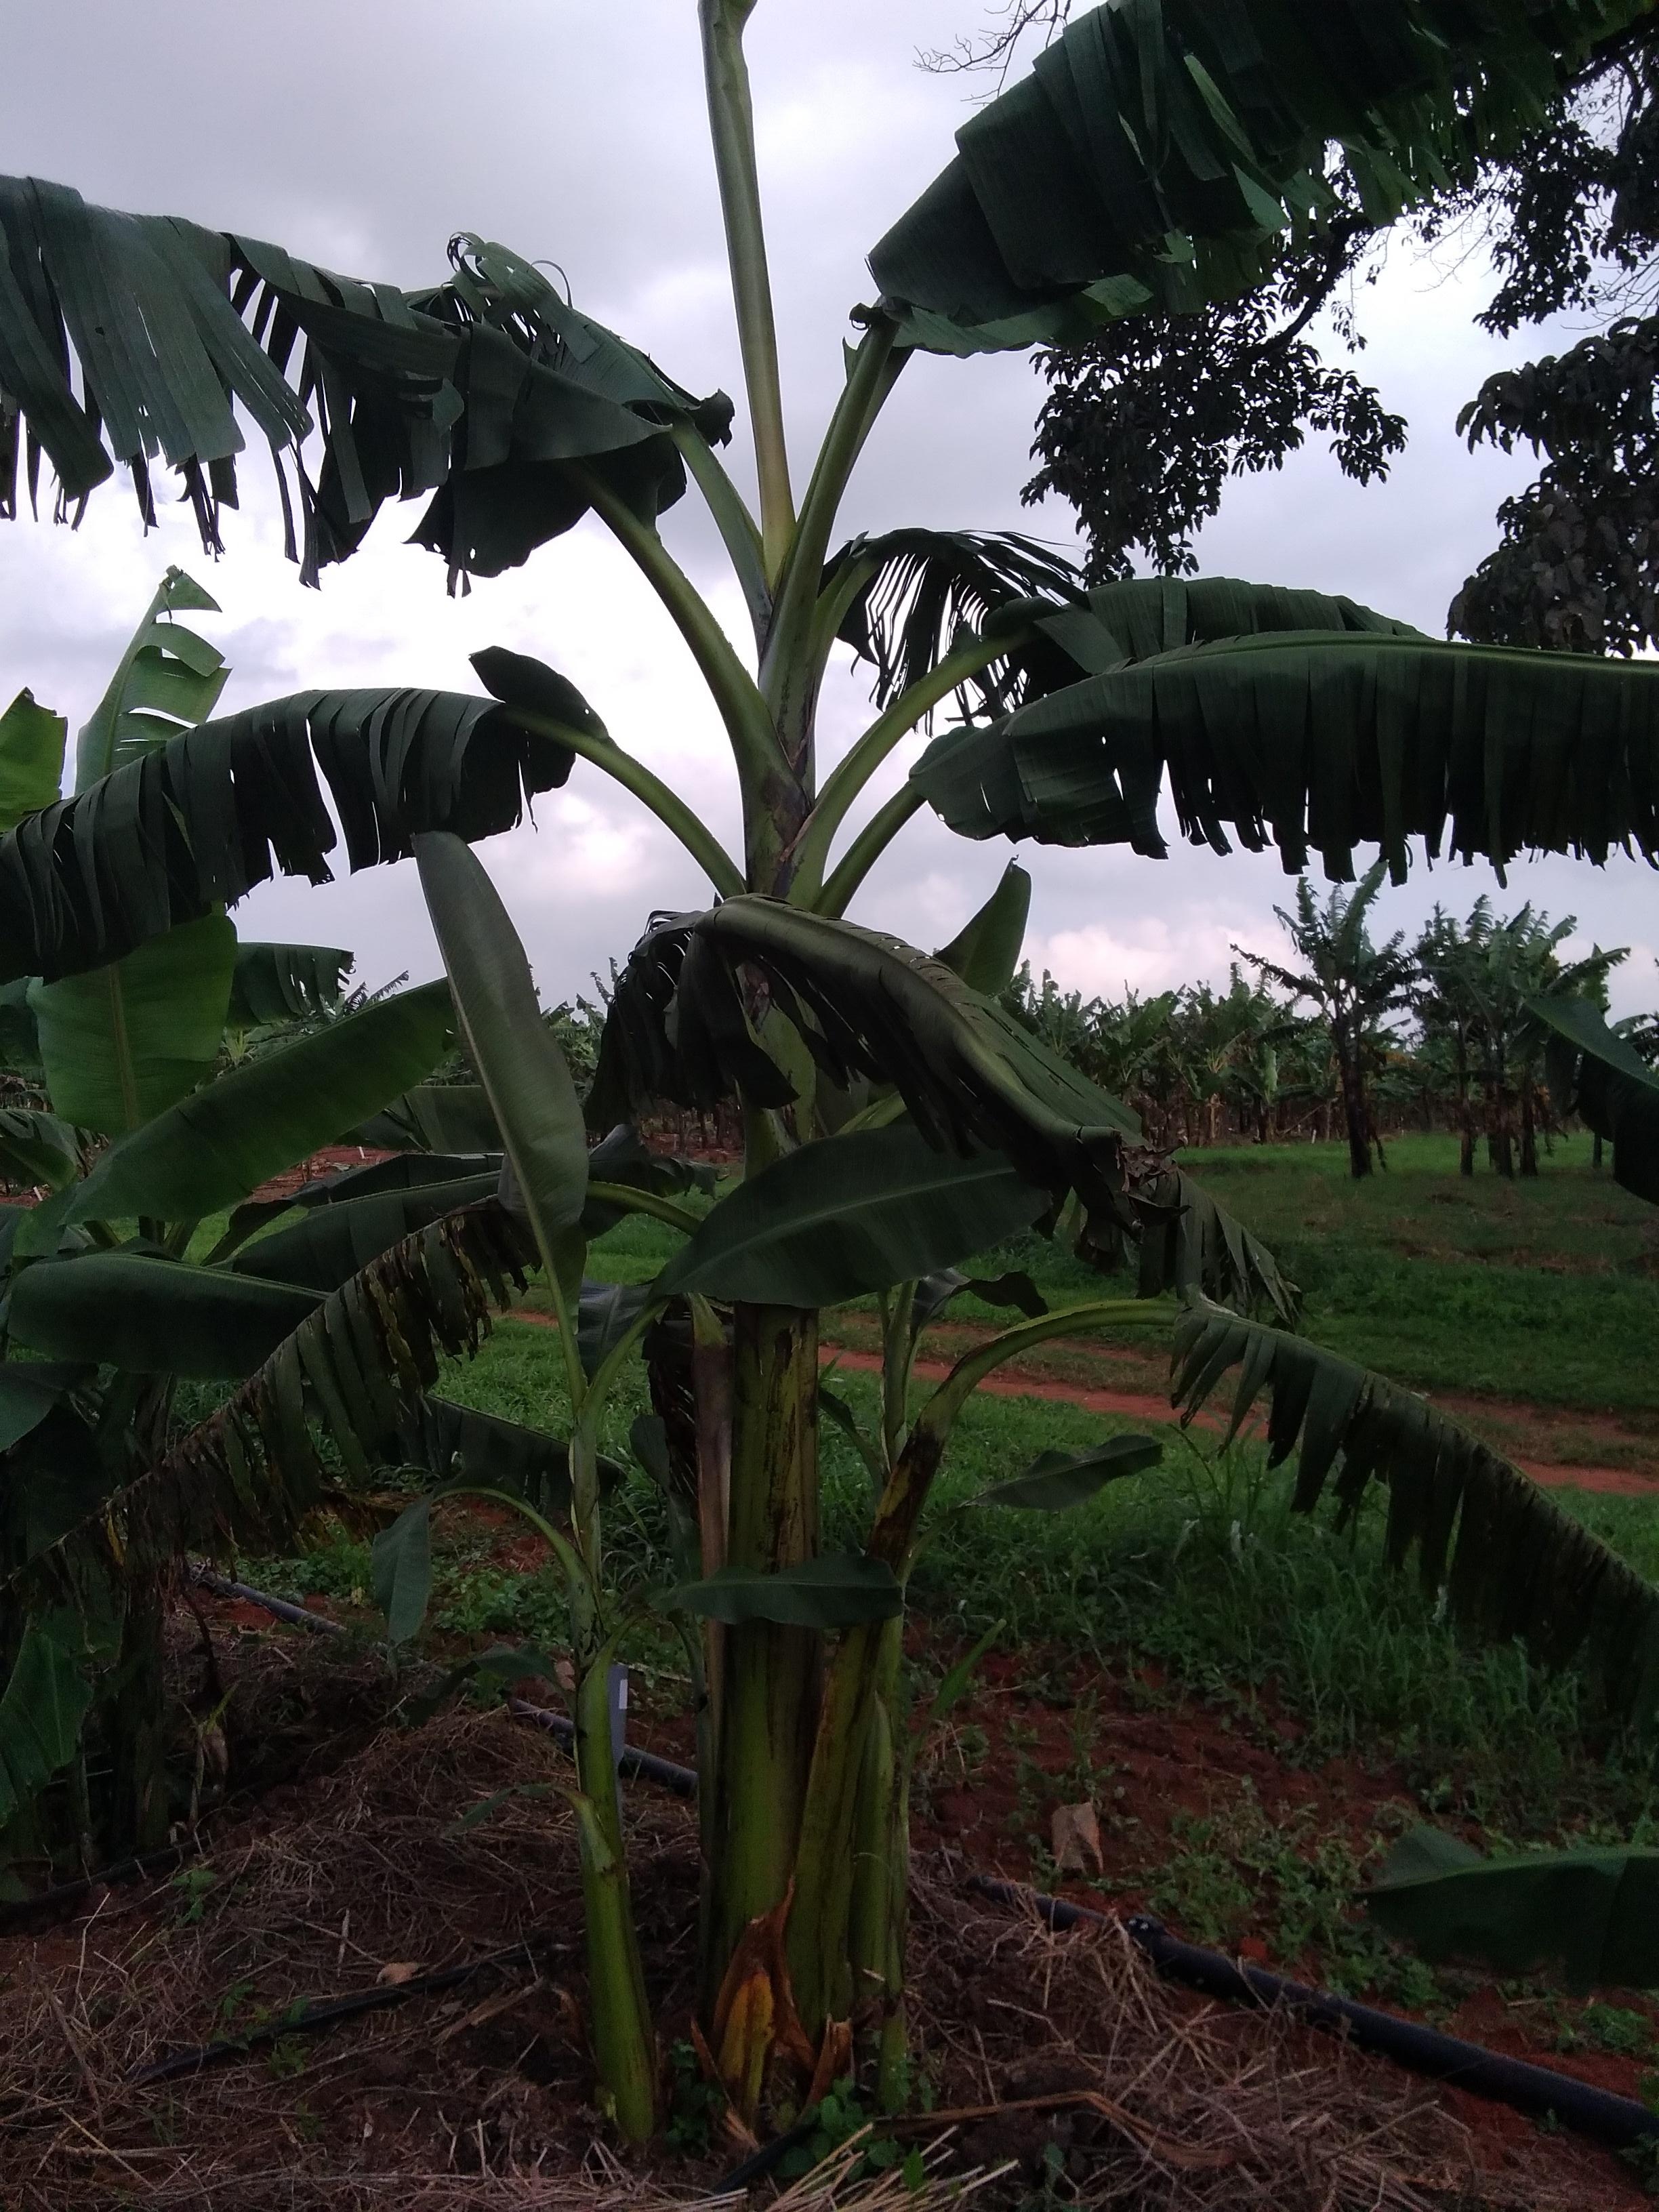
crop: banana
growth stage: vegetative
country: Tanzania
